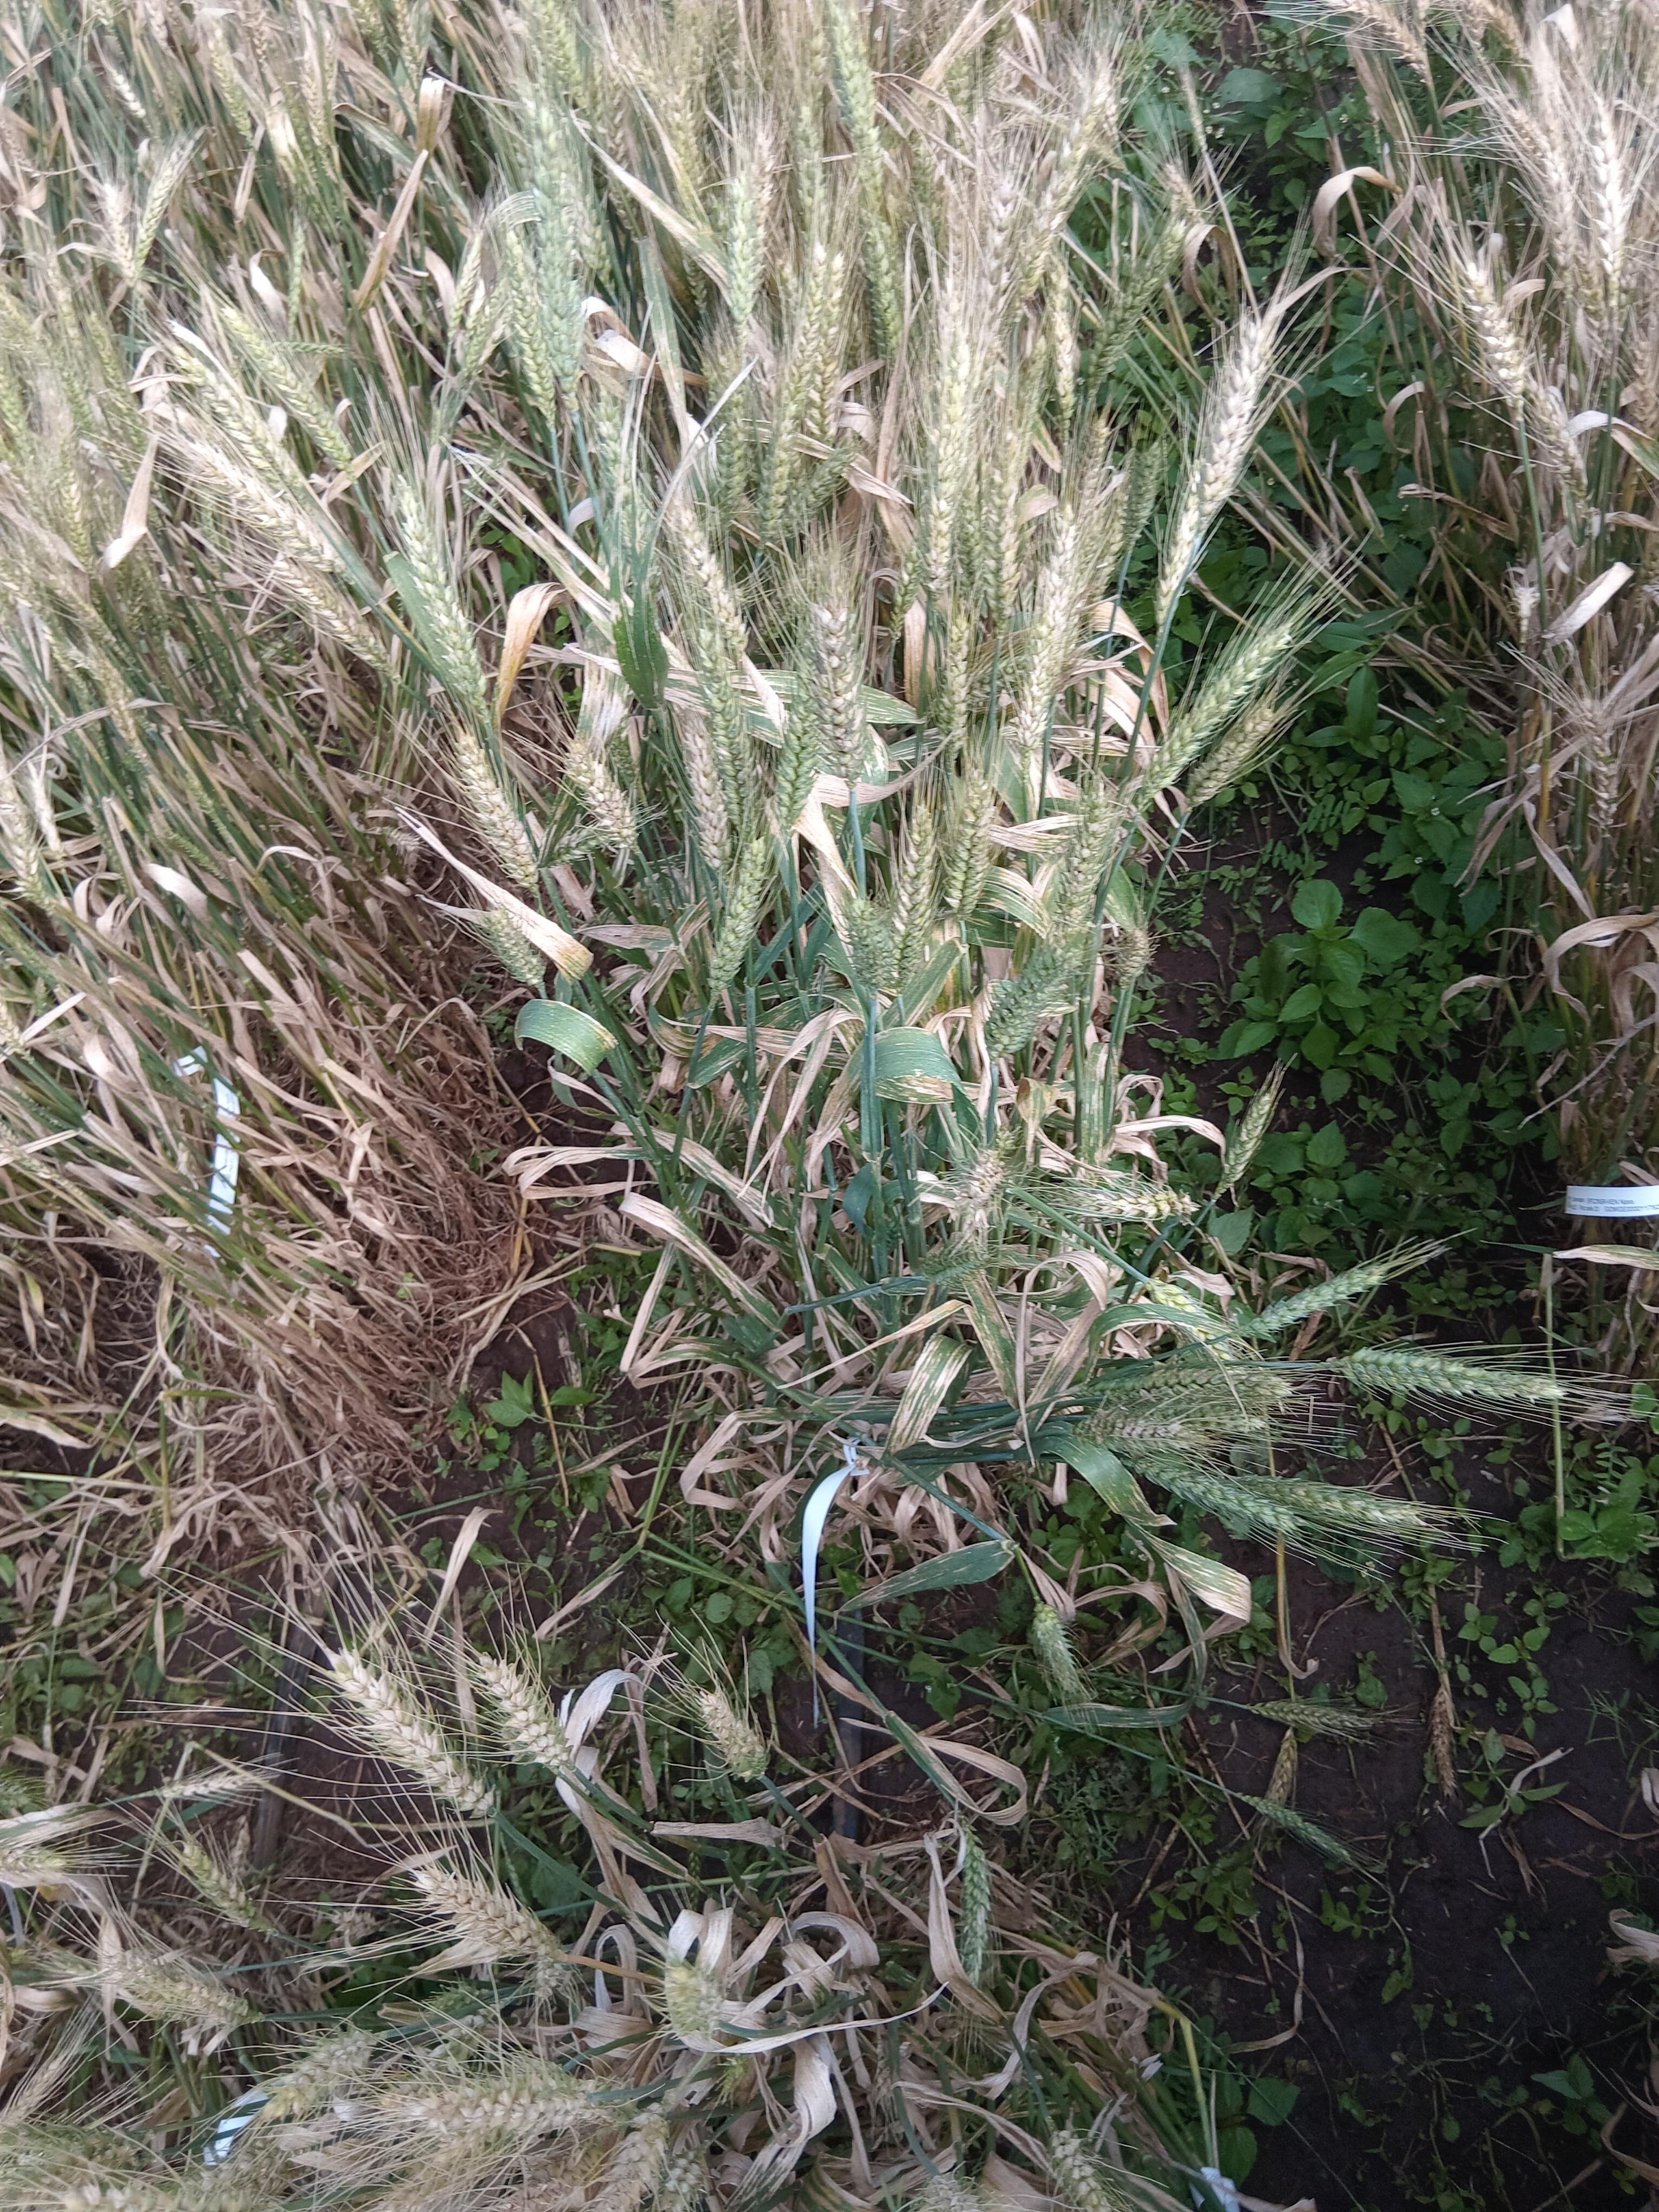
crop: wheat
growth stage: maturity
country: Kenya
